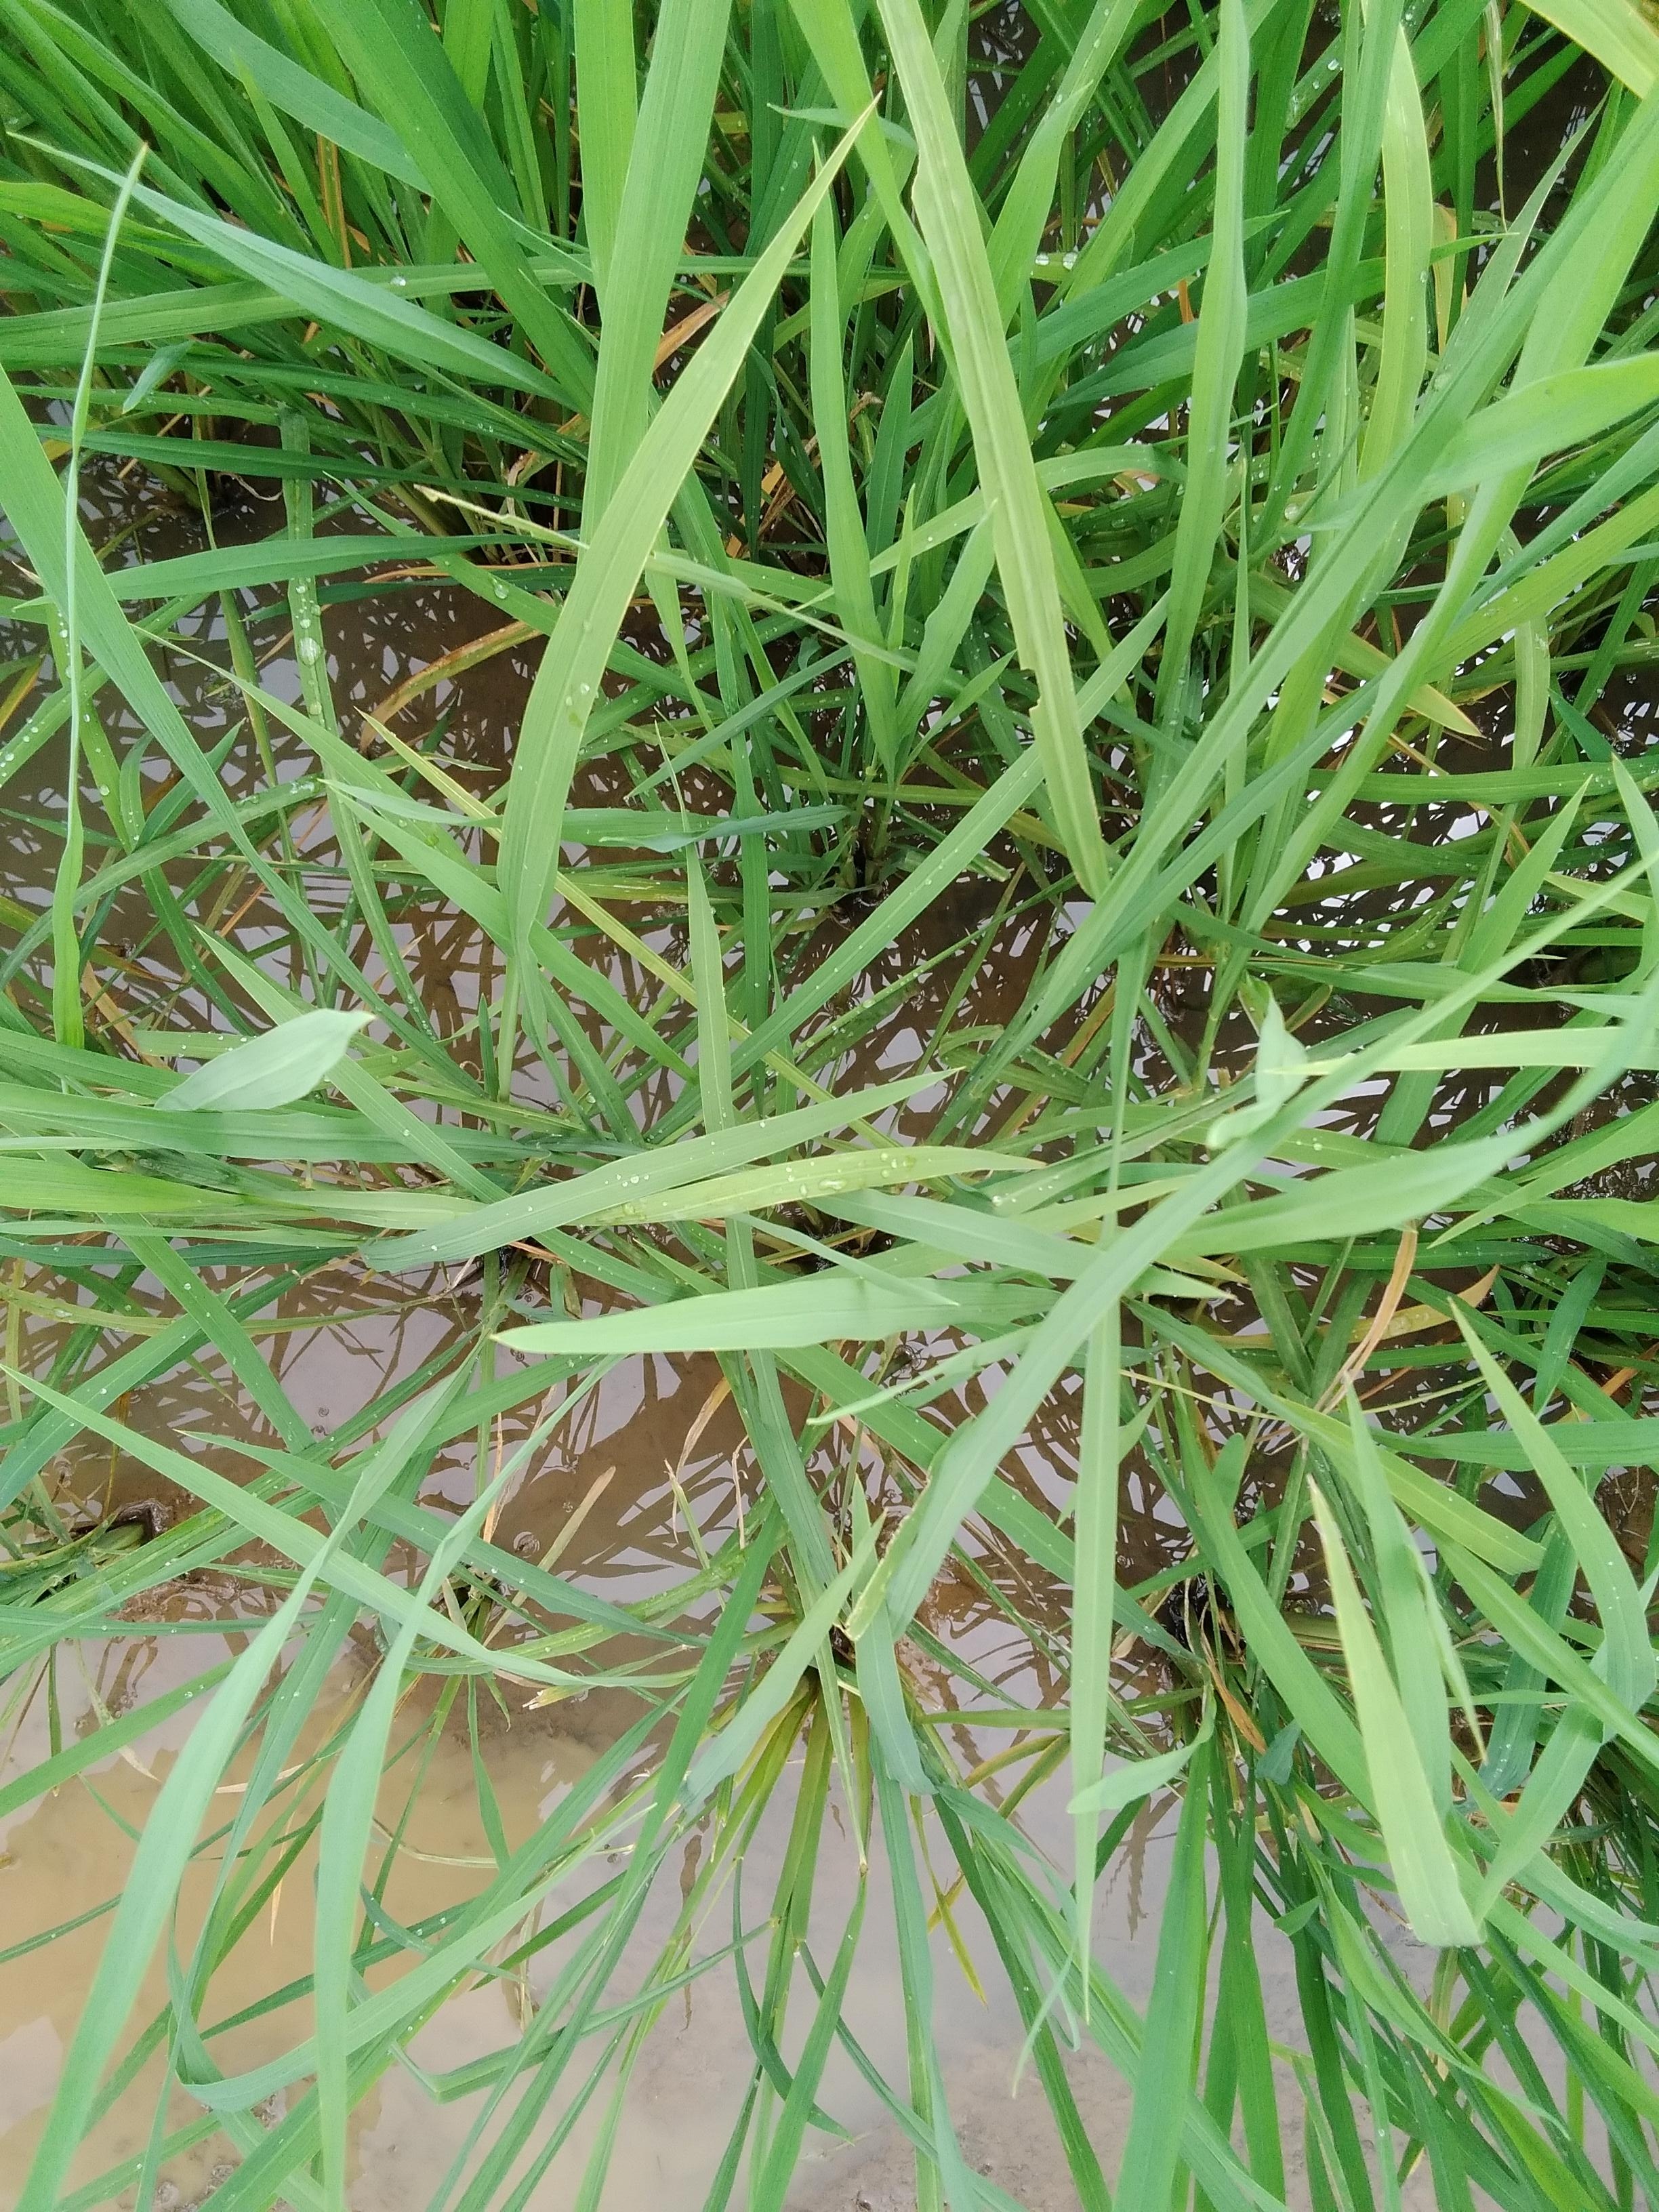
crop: rice
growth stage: elongation stem
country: Nigeria
